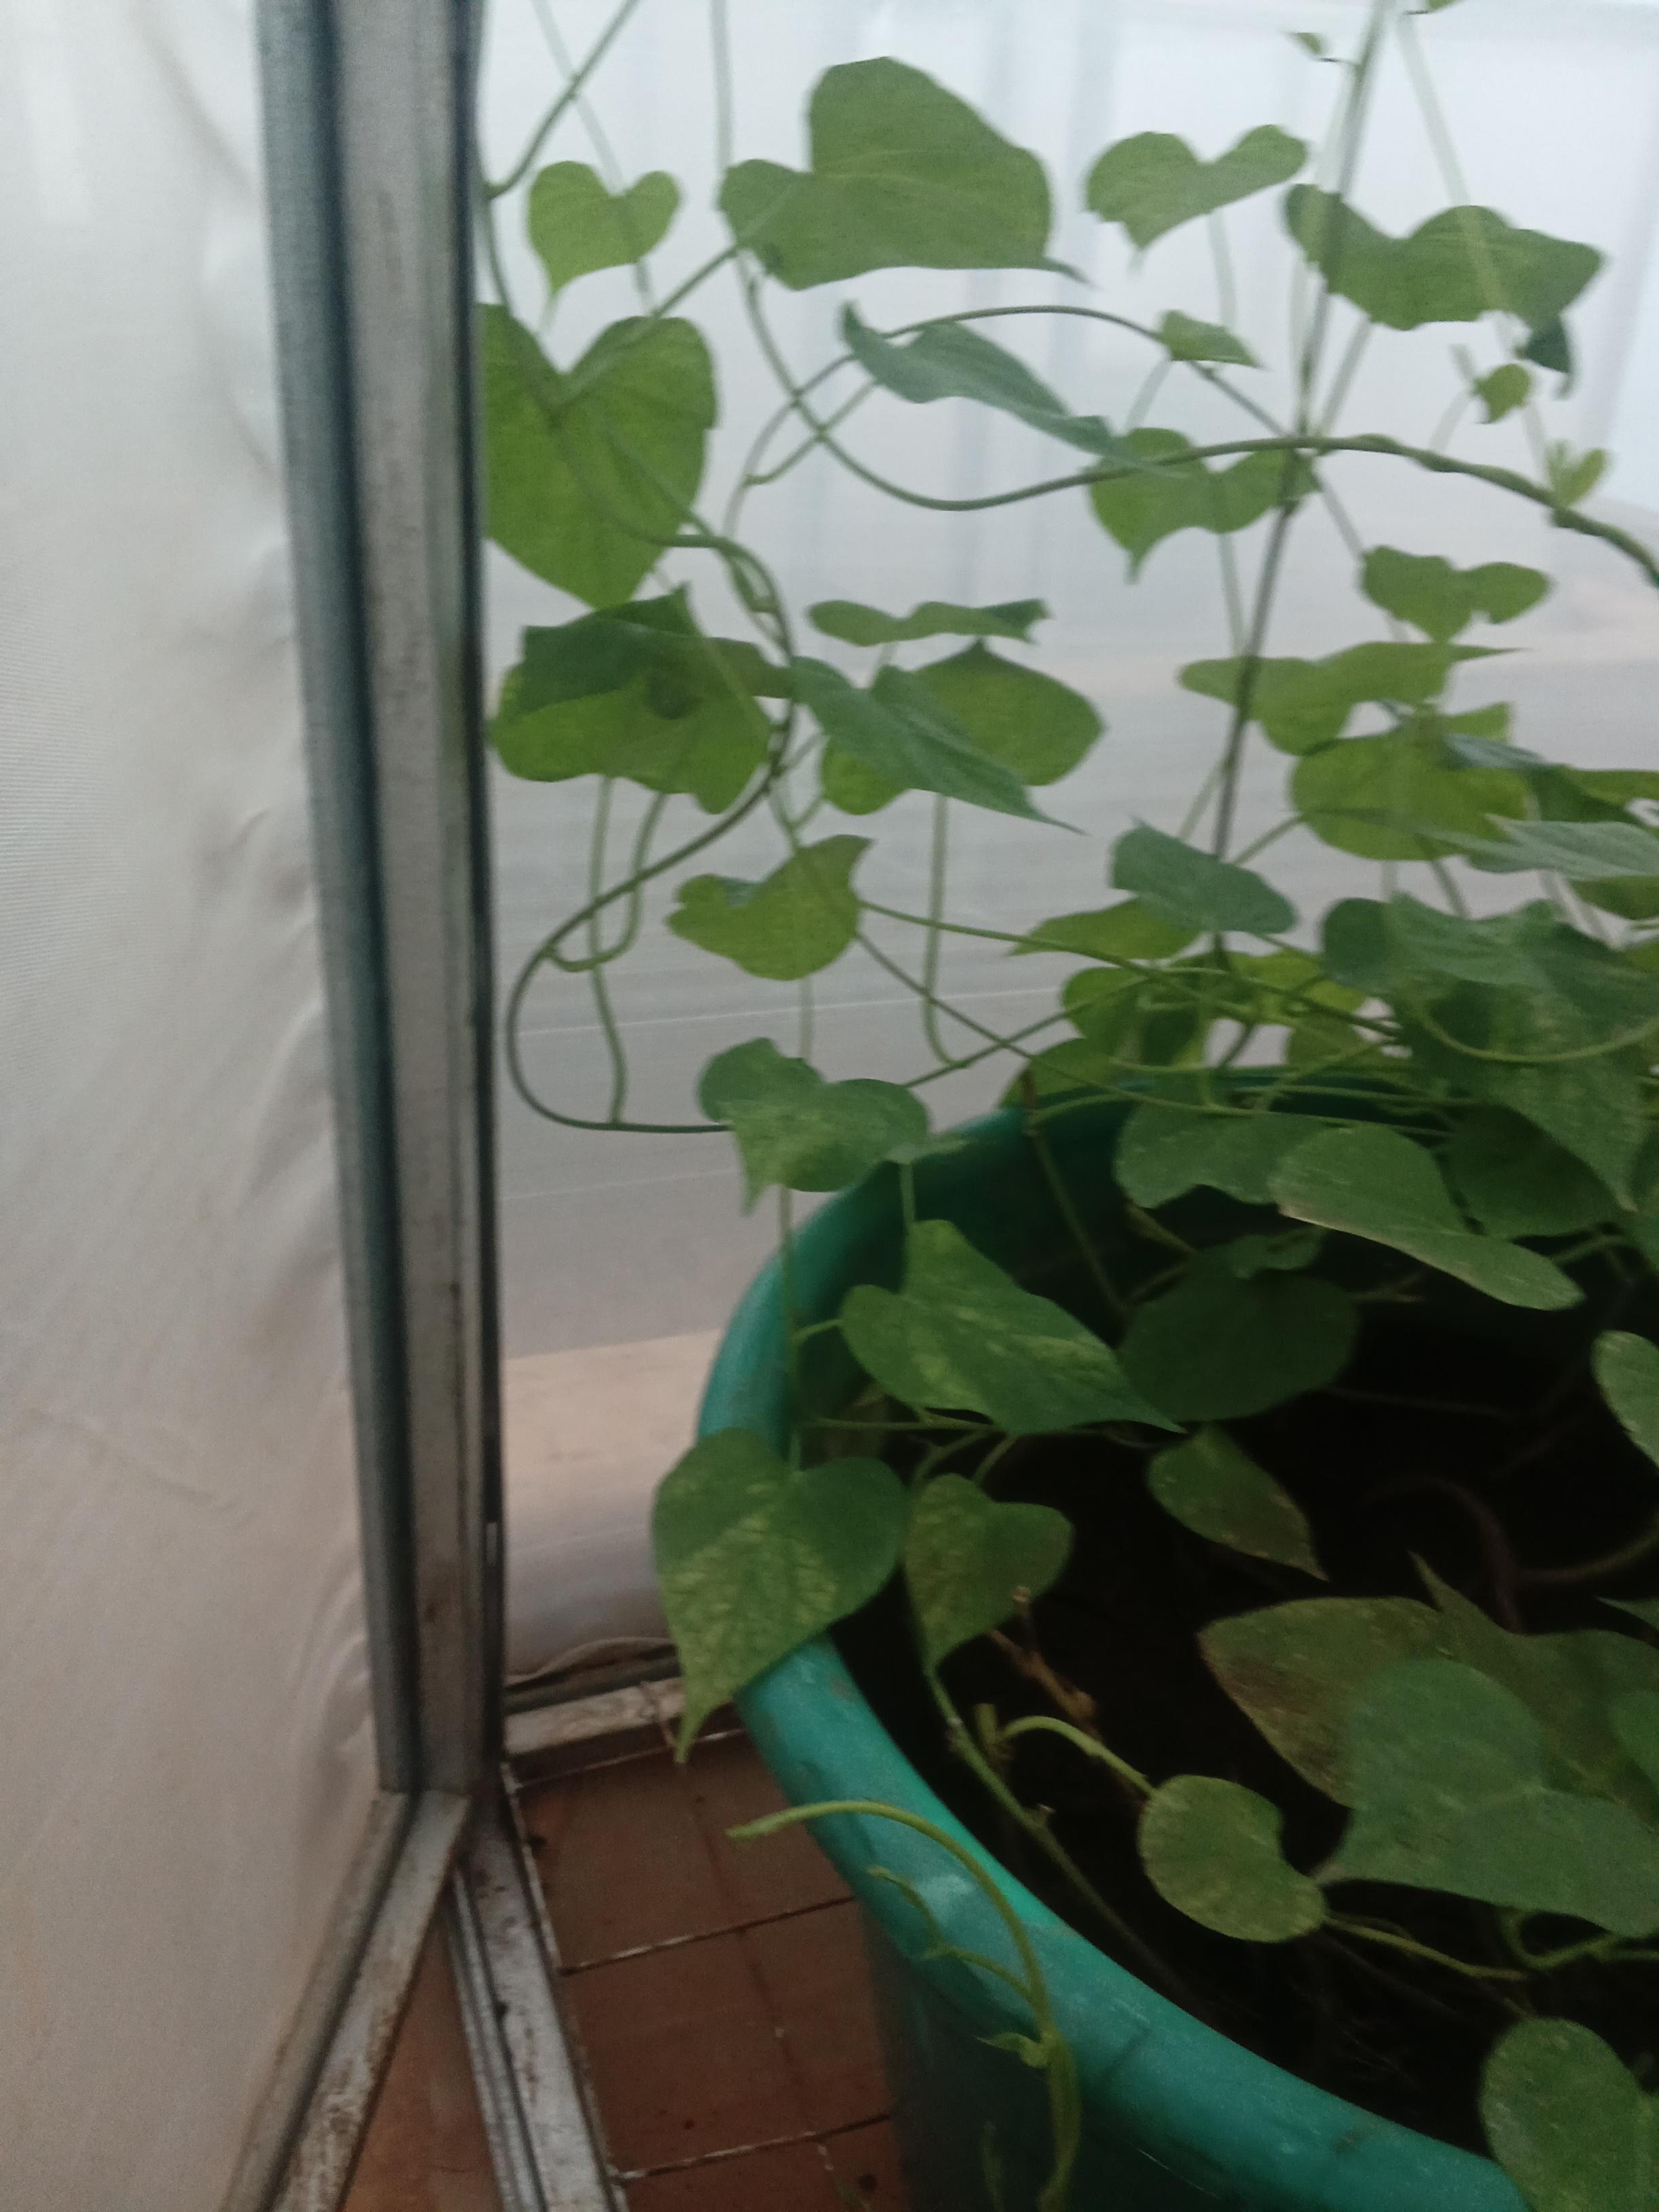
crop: sweet potato
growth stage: vegetative
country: Kenya
